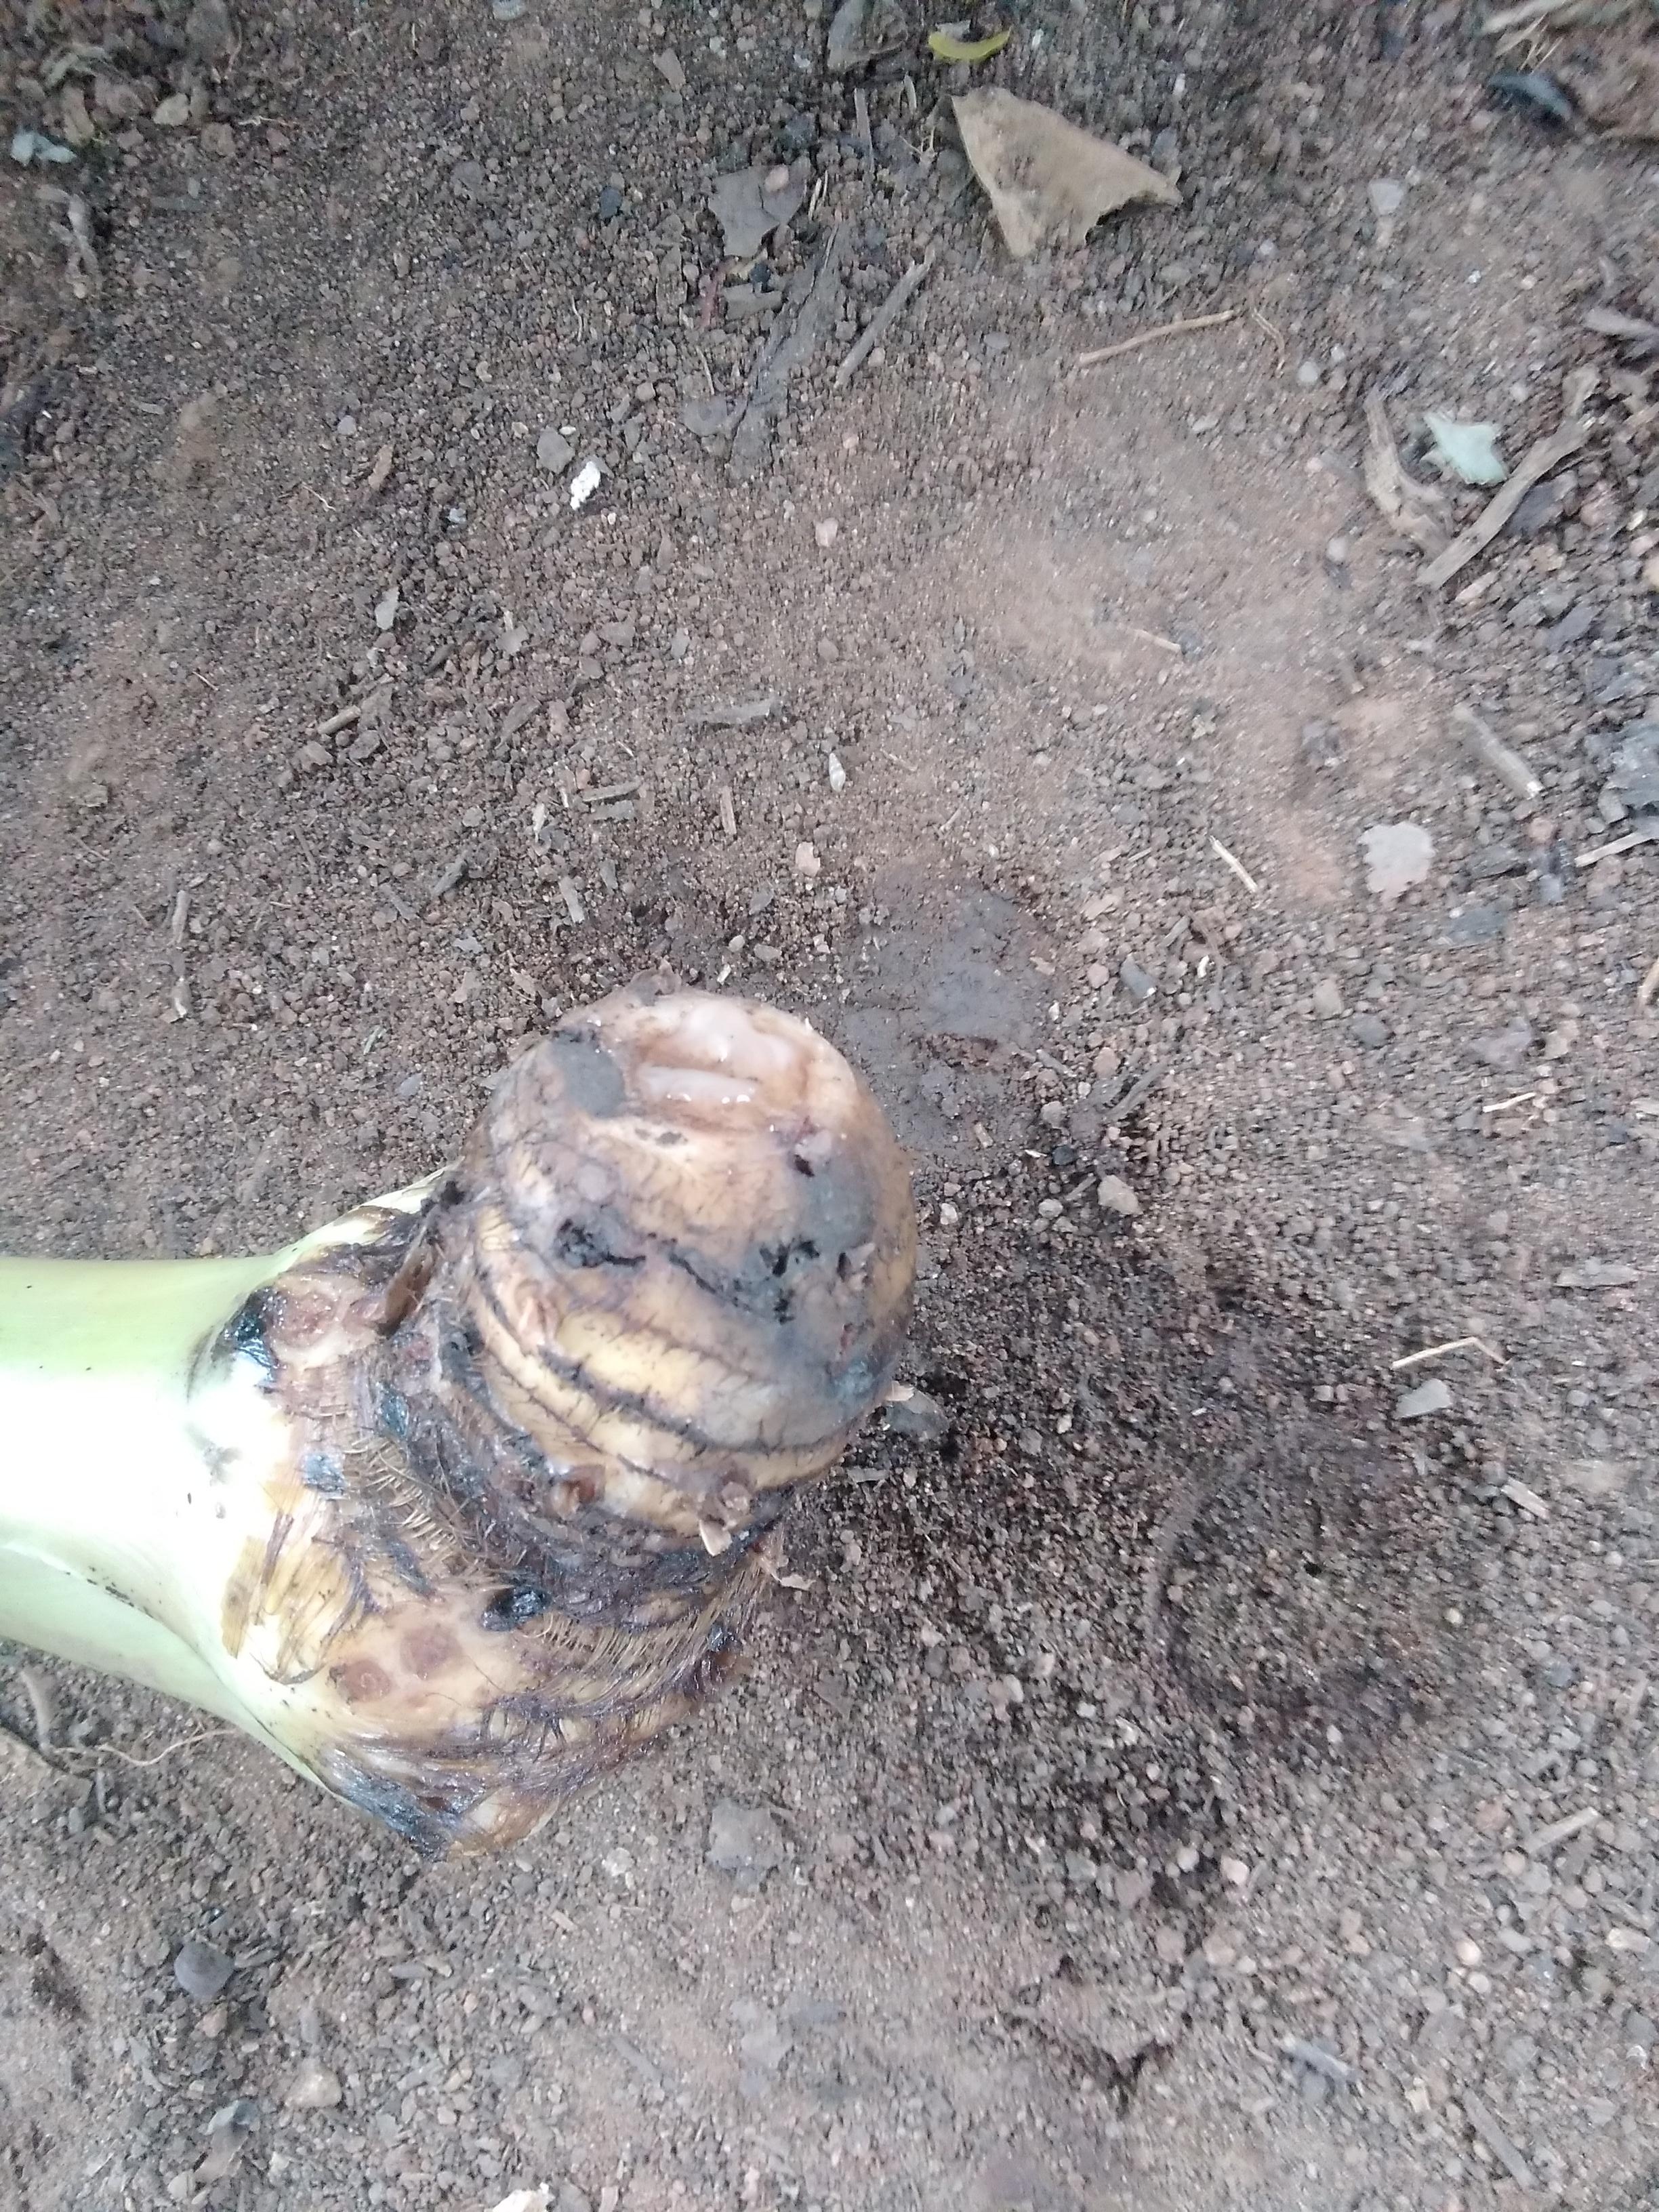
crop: banana
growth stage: vegetative
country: Tanzania
